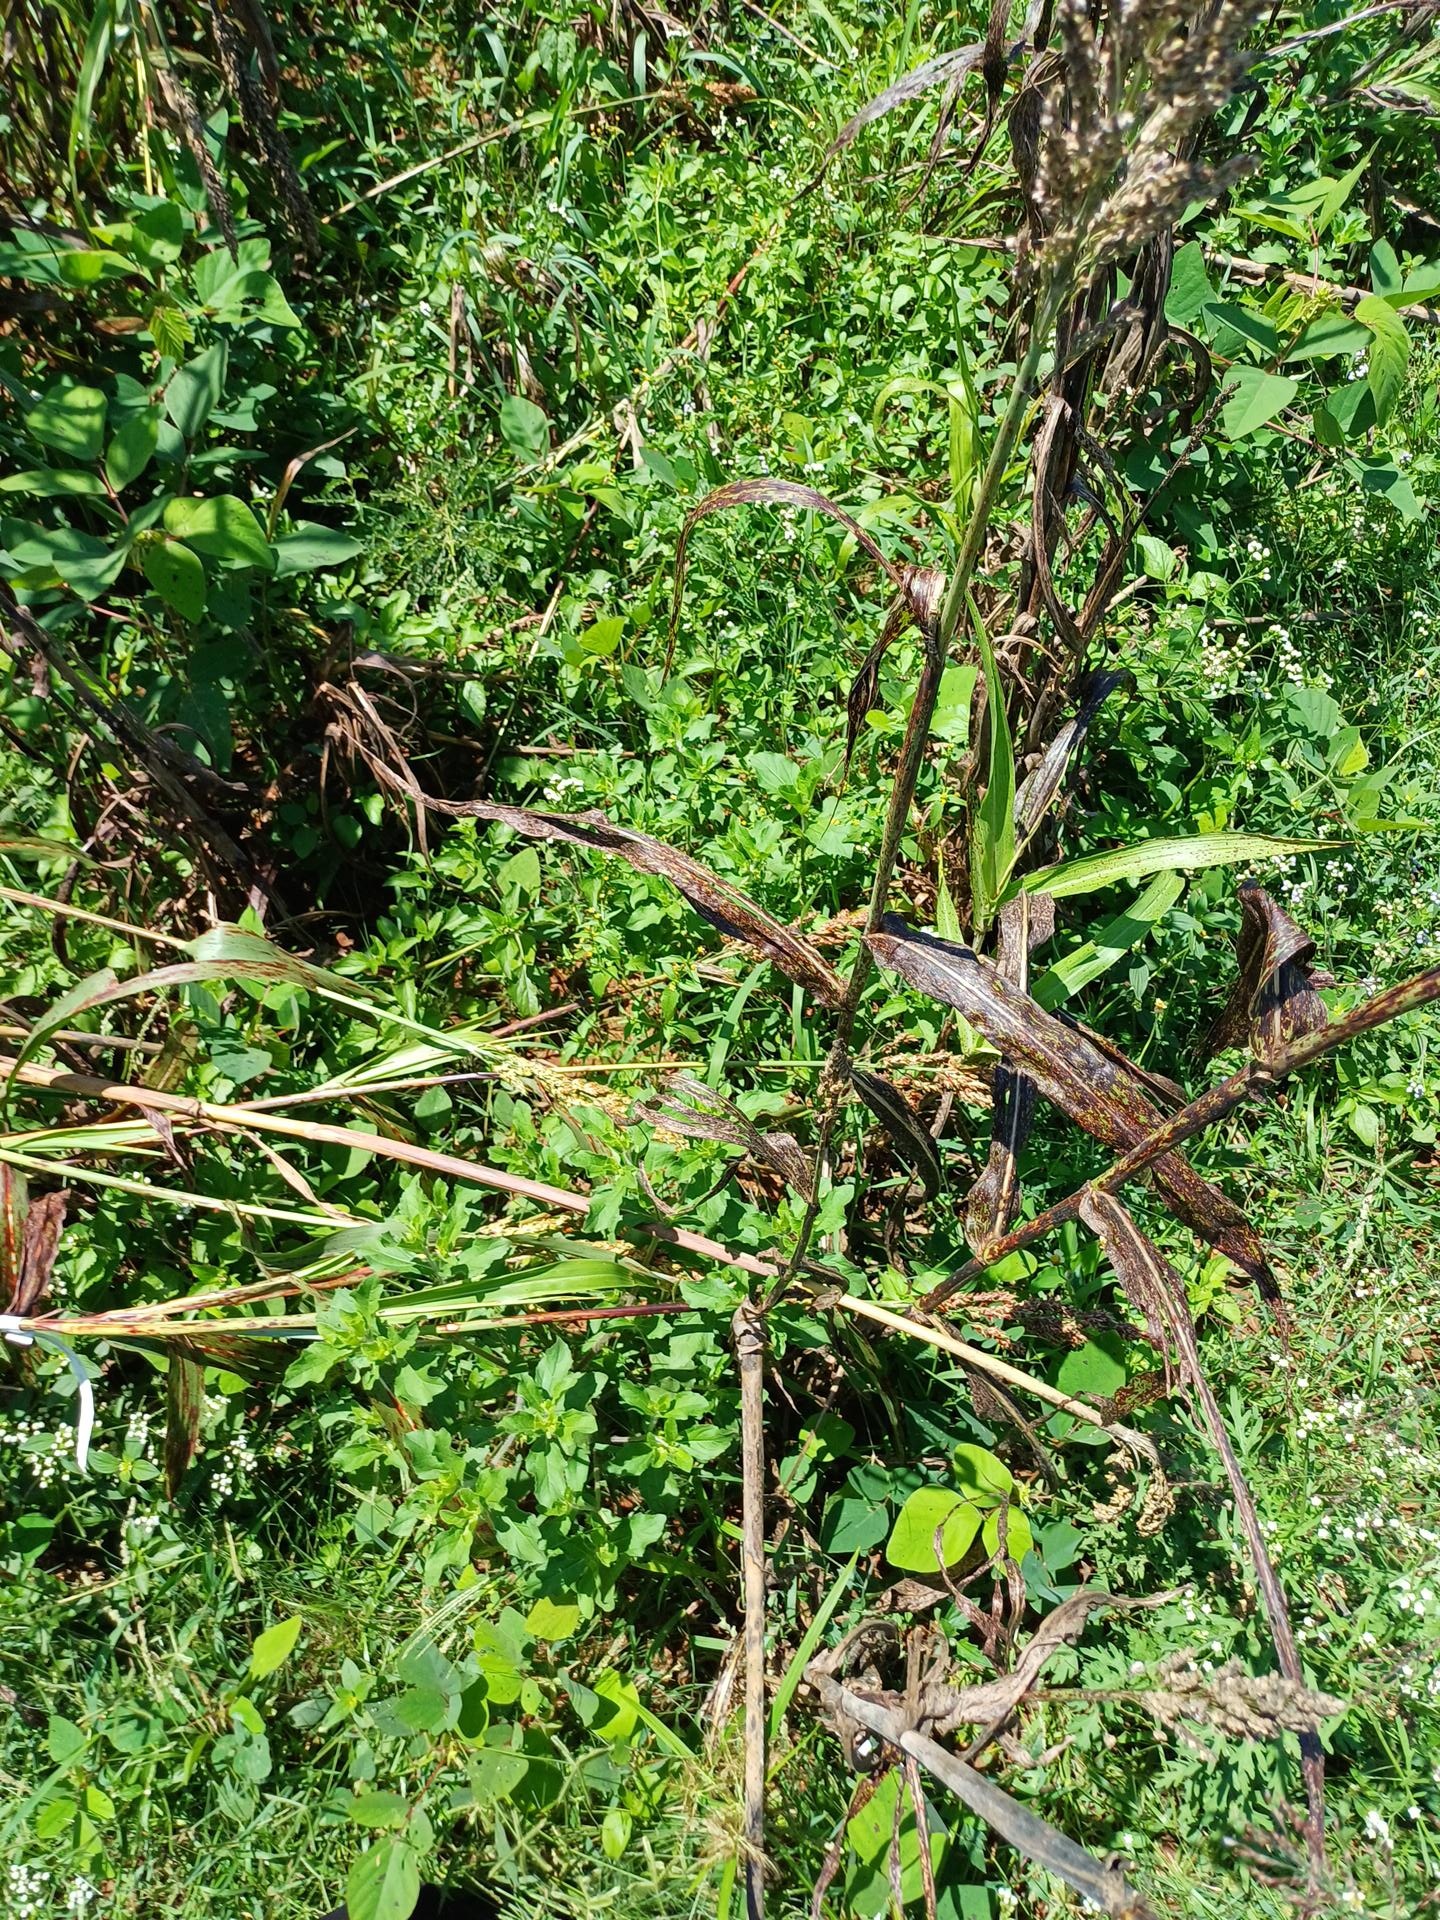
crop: sorghum
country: Kenya
